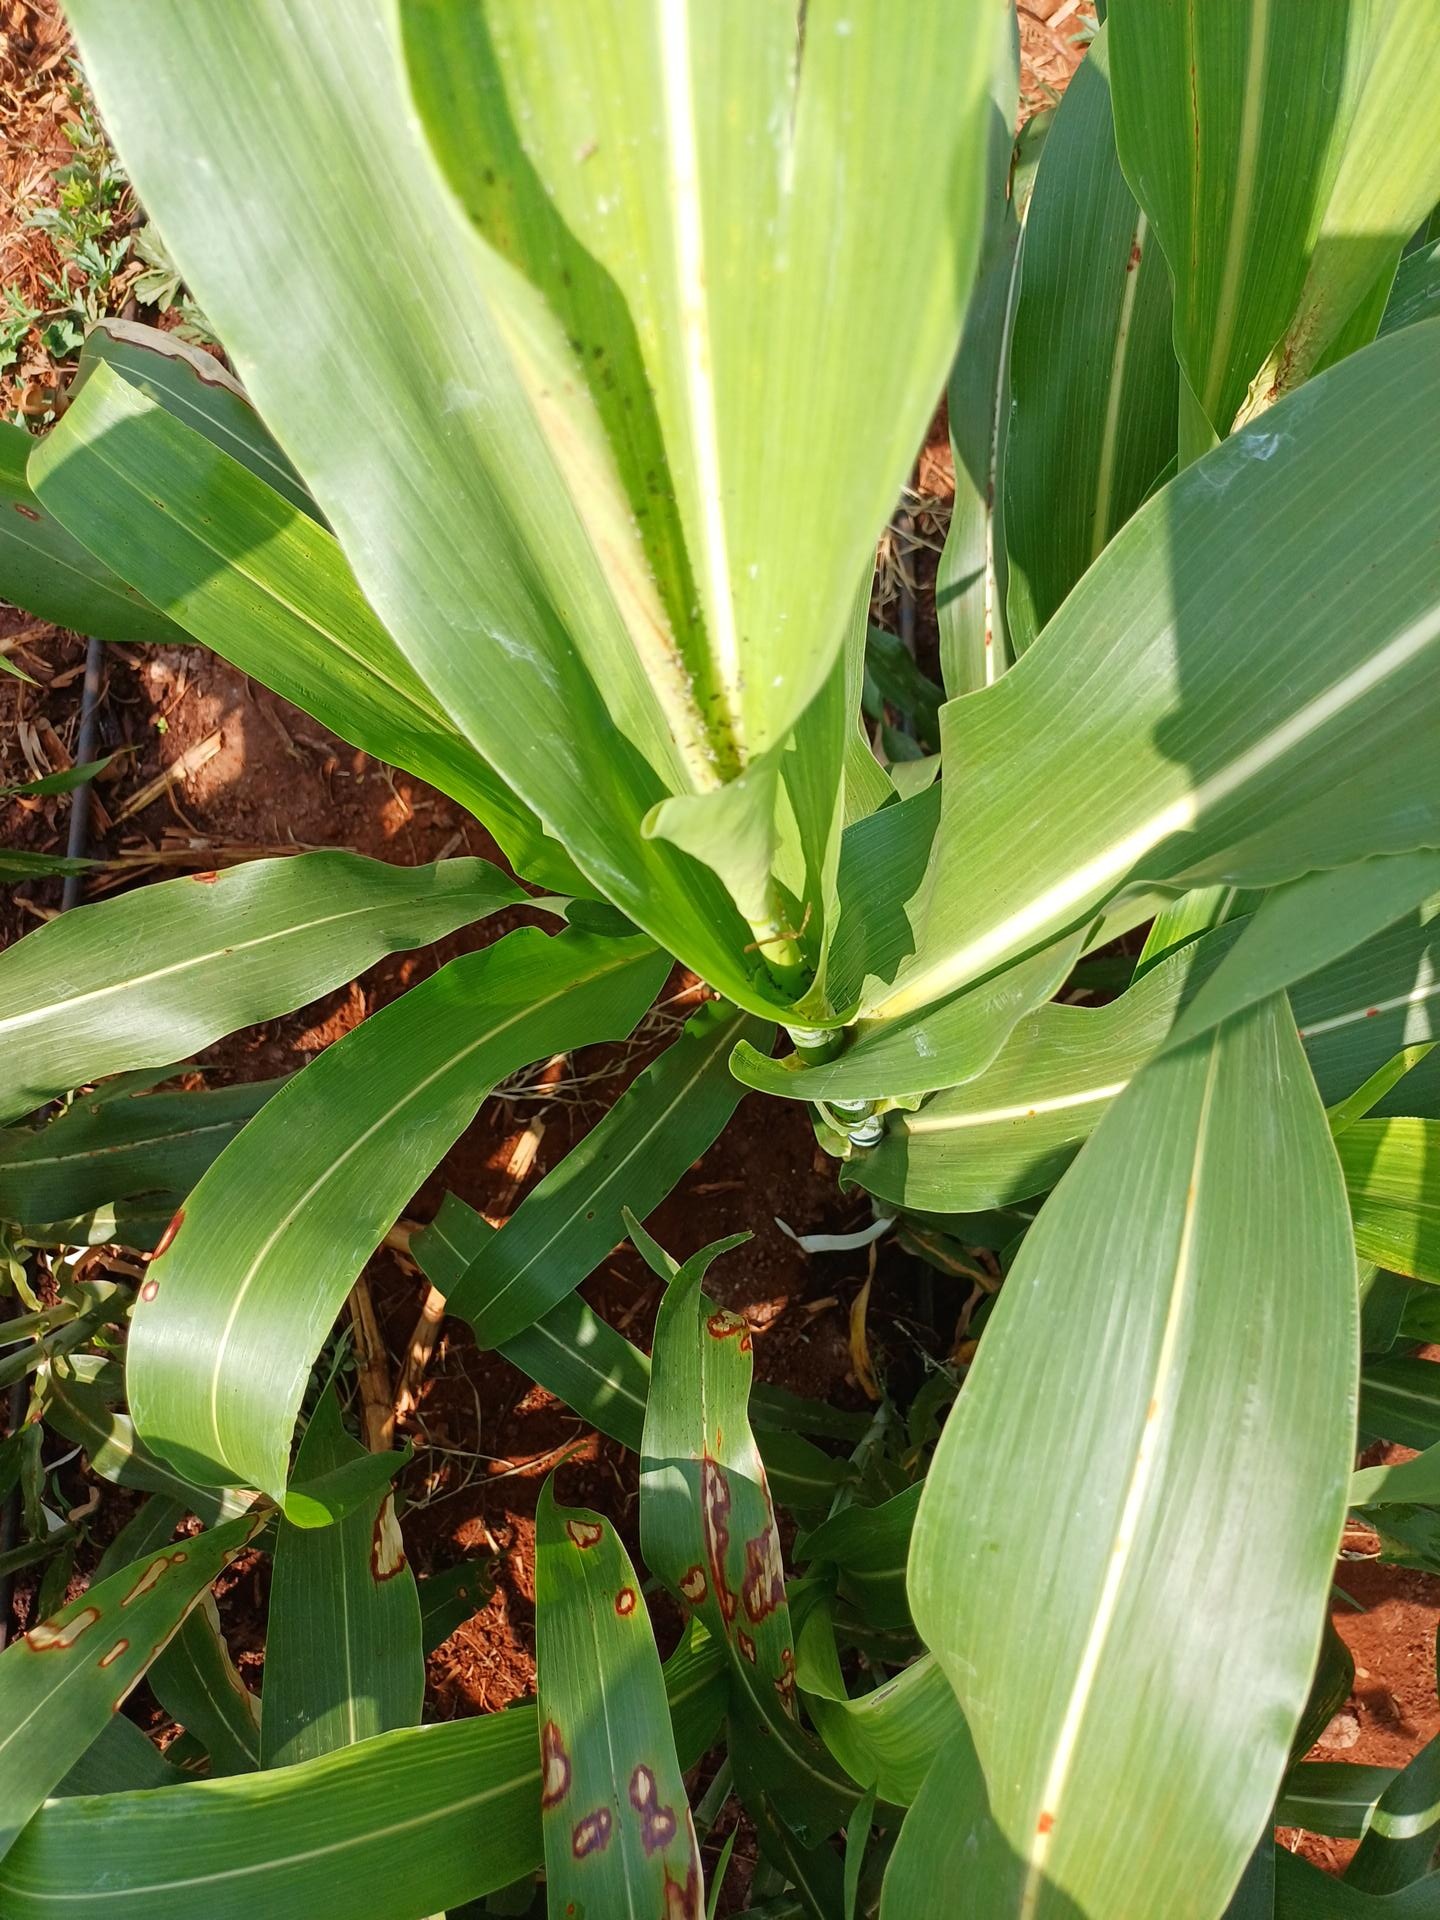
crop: sorghum
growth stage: vegetative
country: Kenya
